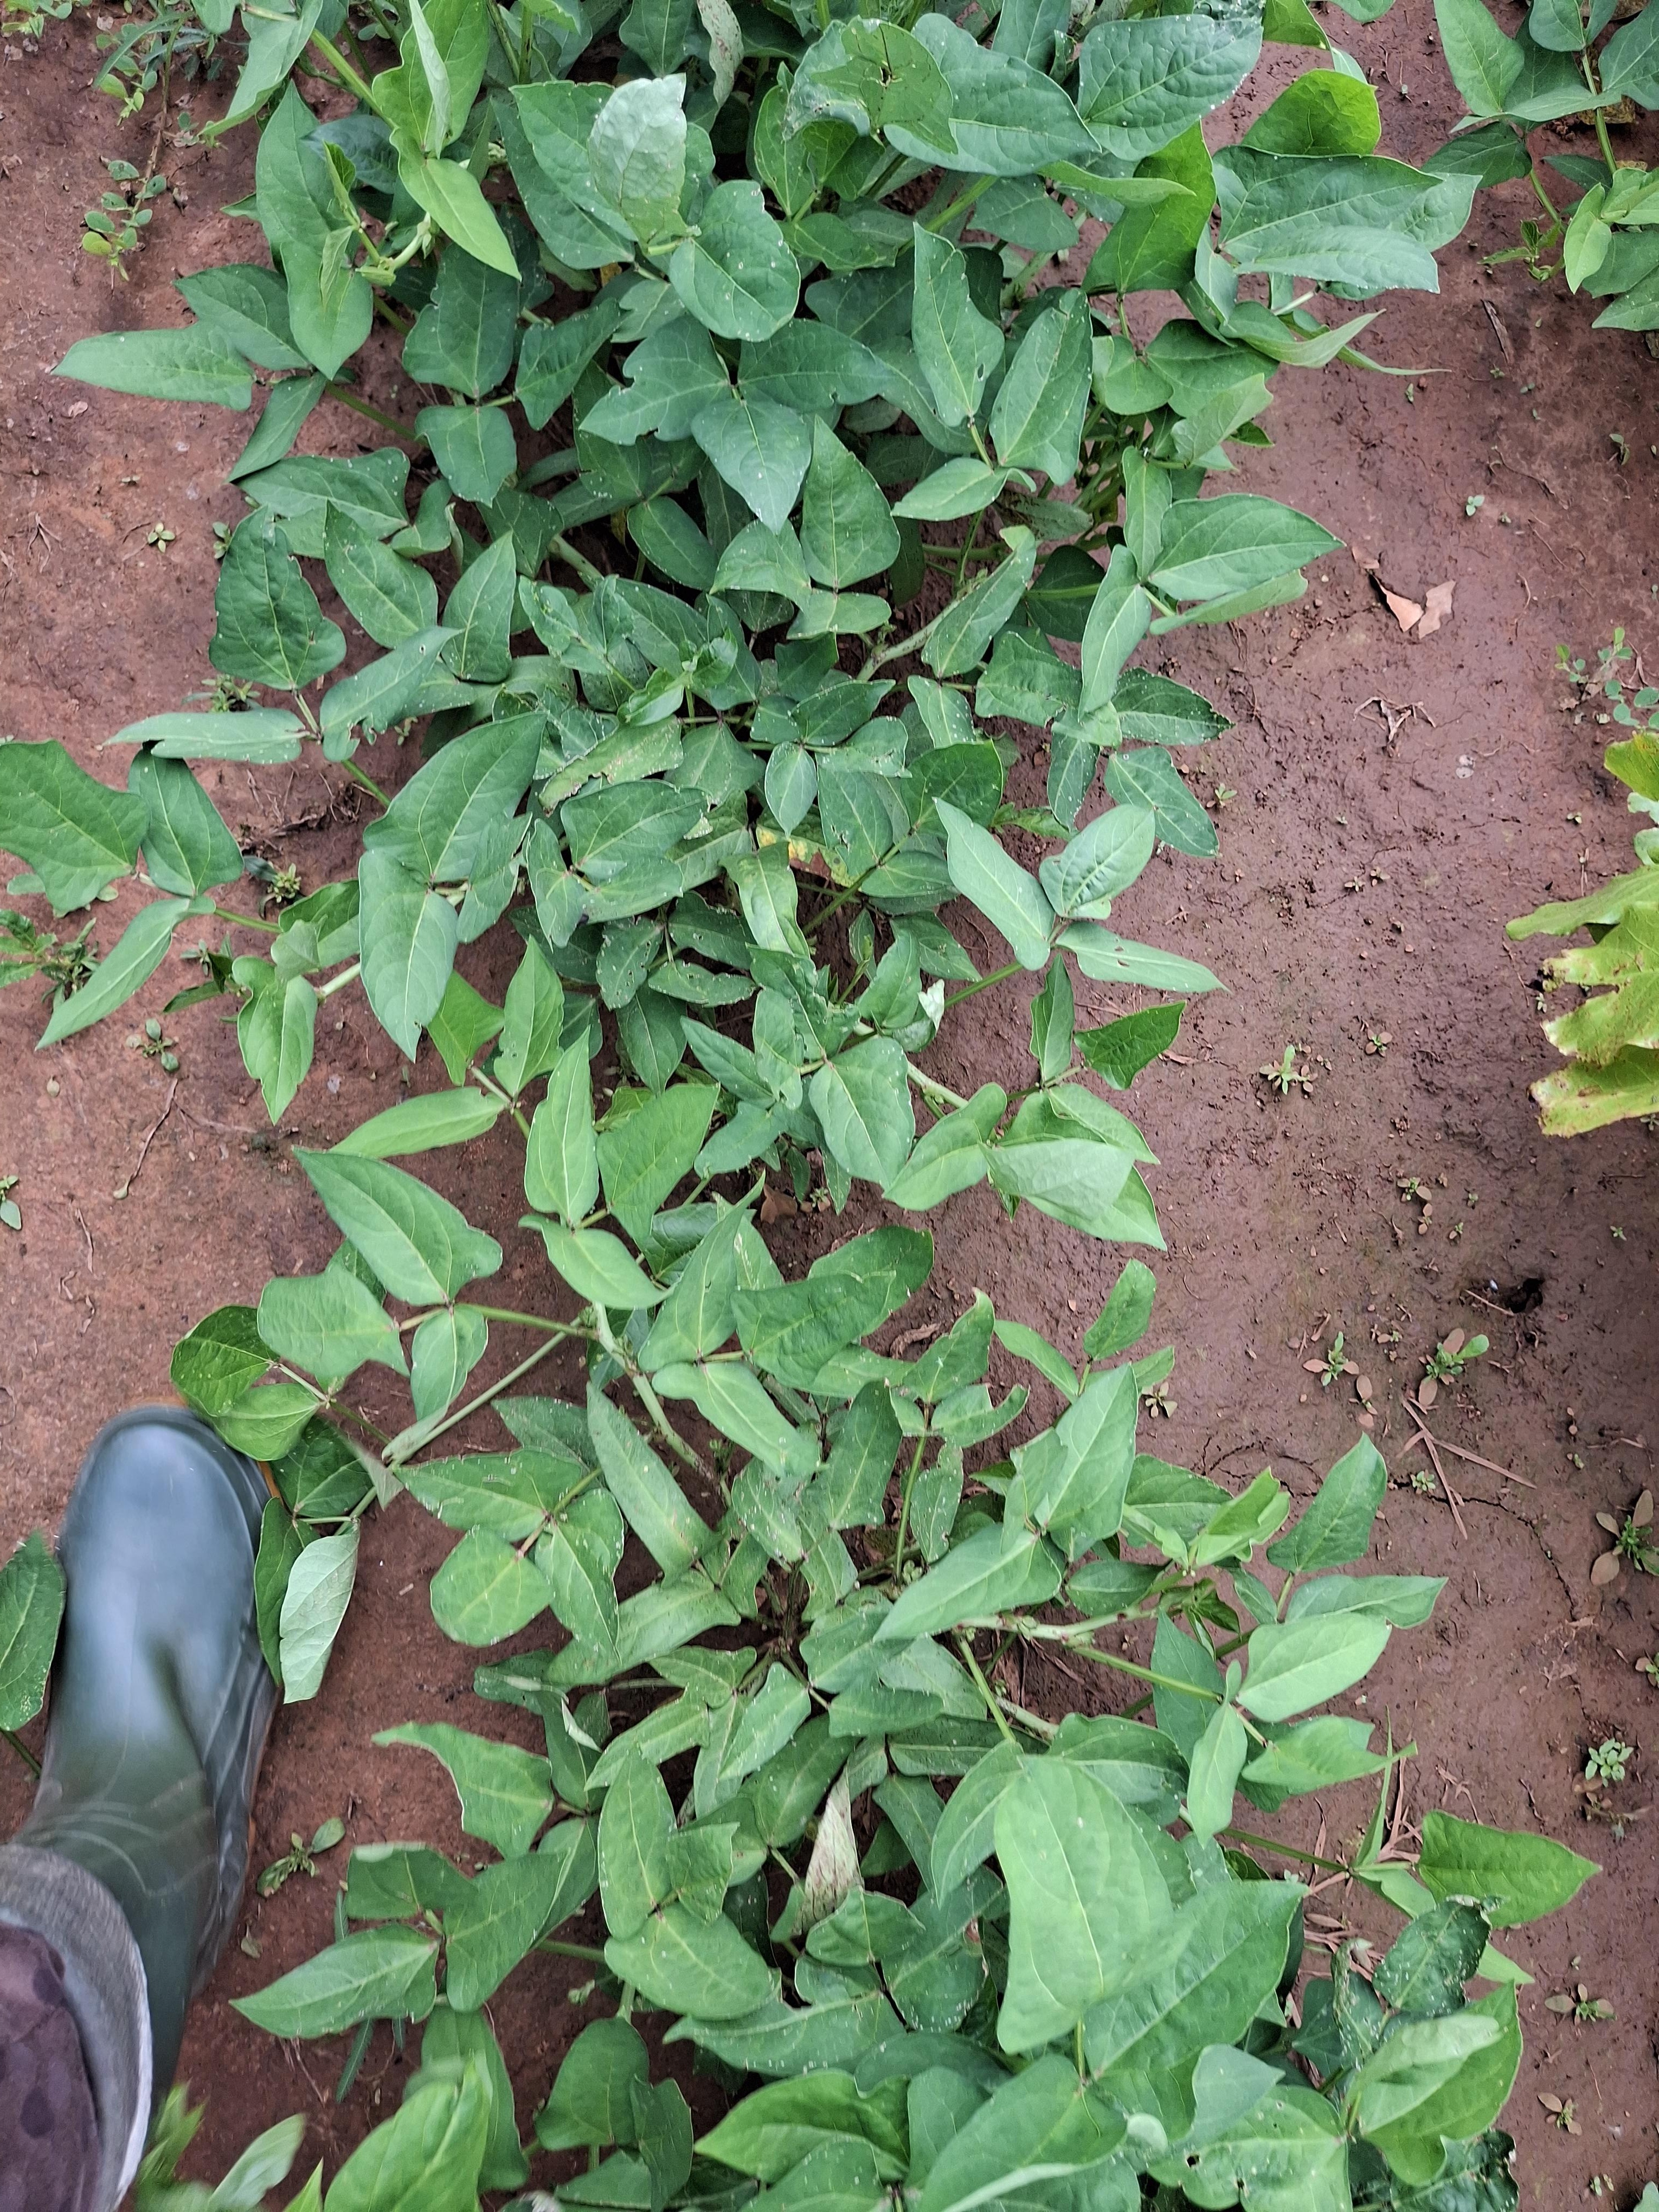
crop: cowpea
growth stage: flowering
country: Nigeria
